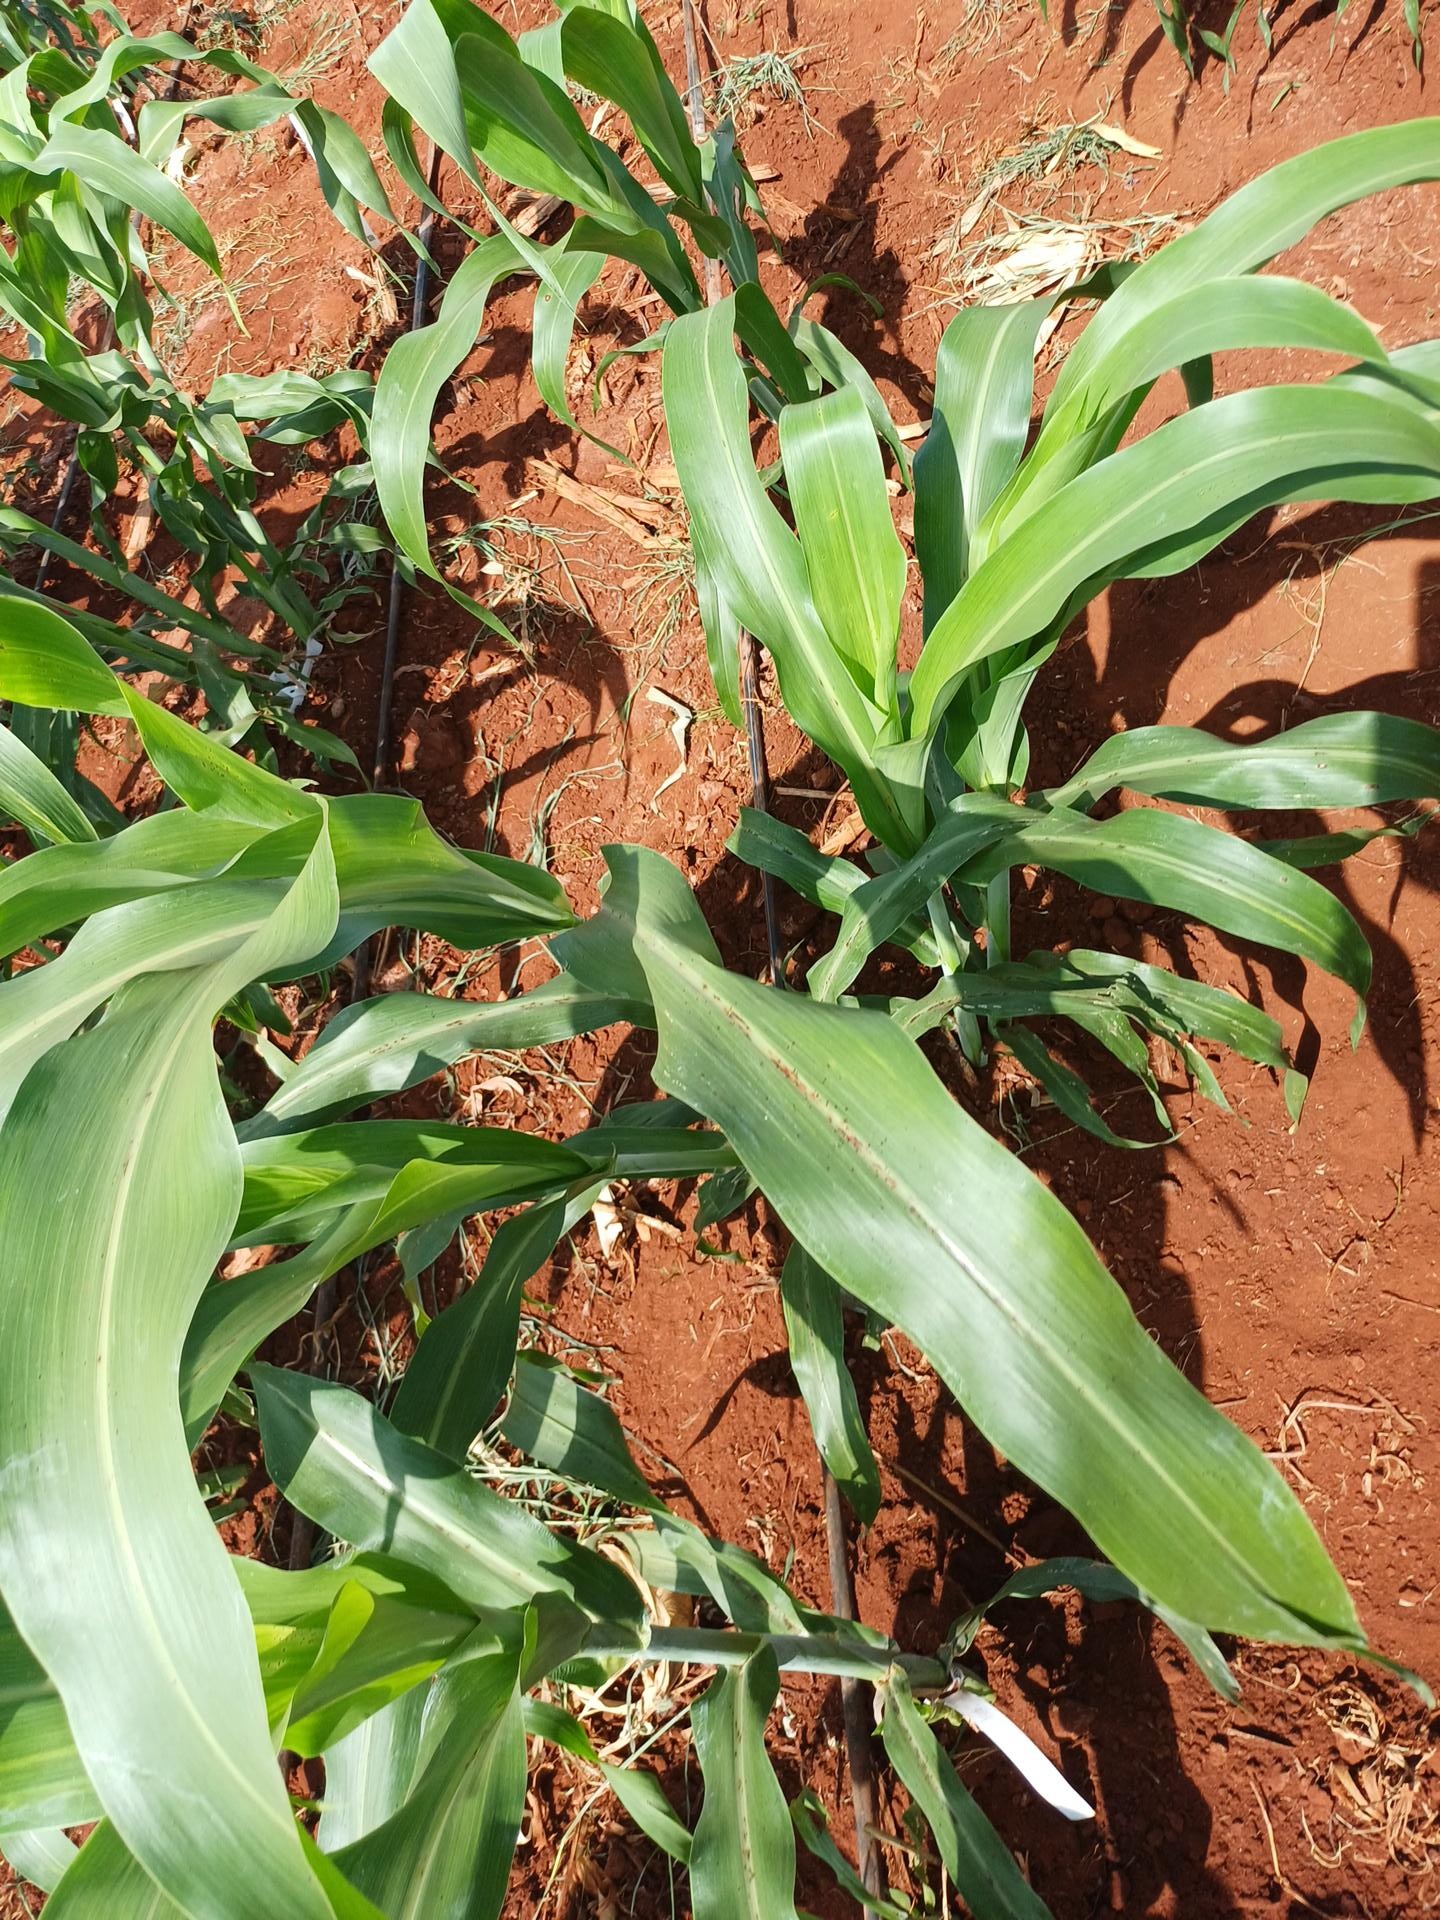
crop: sorghum
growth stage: vegetative
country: Kenya
